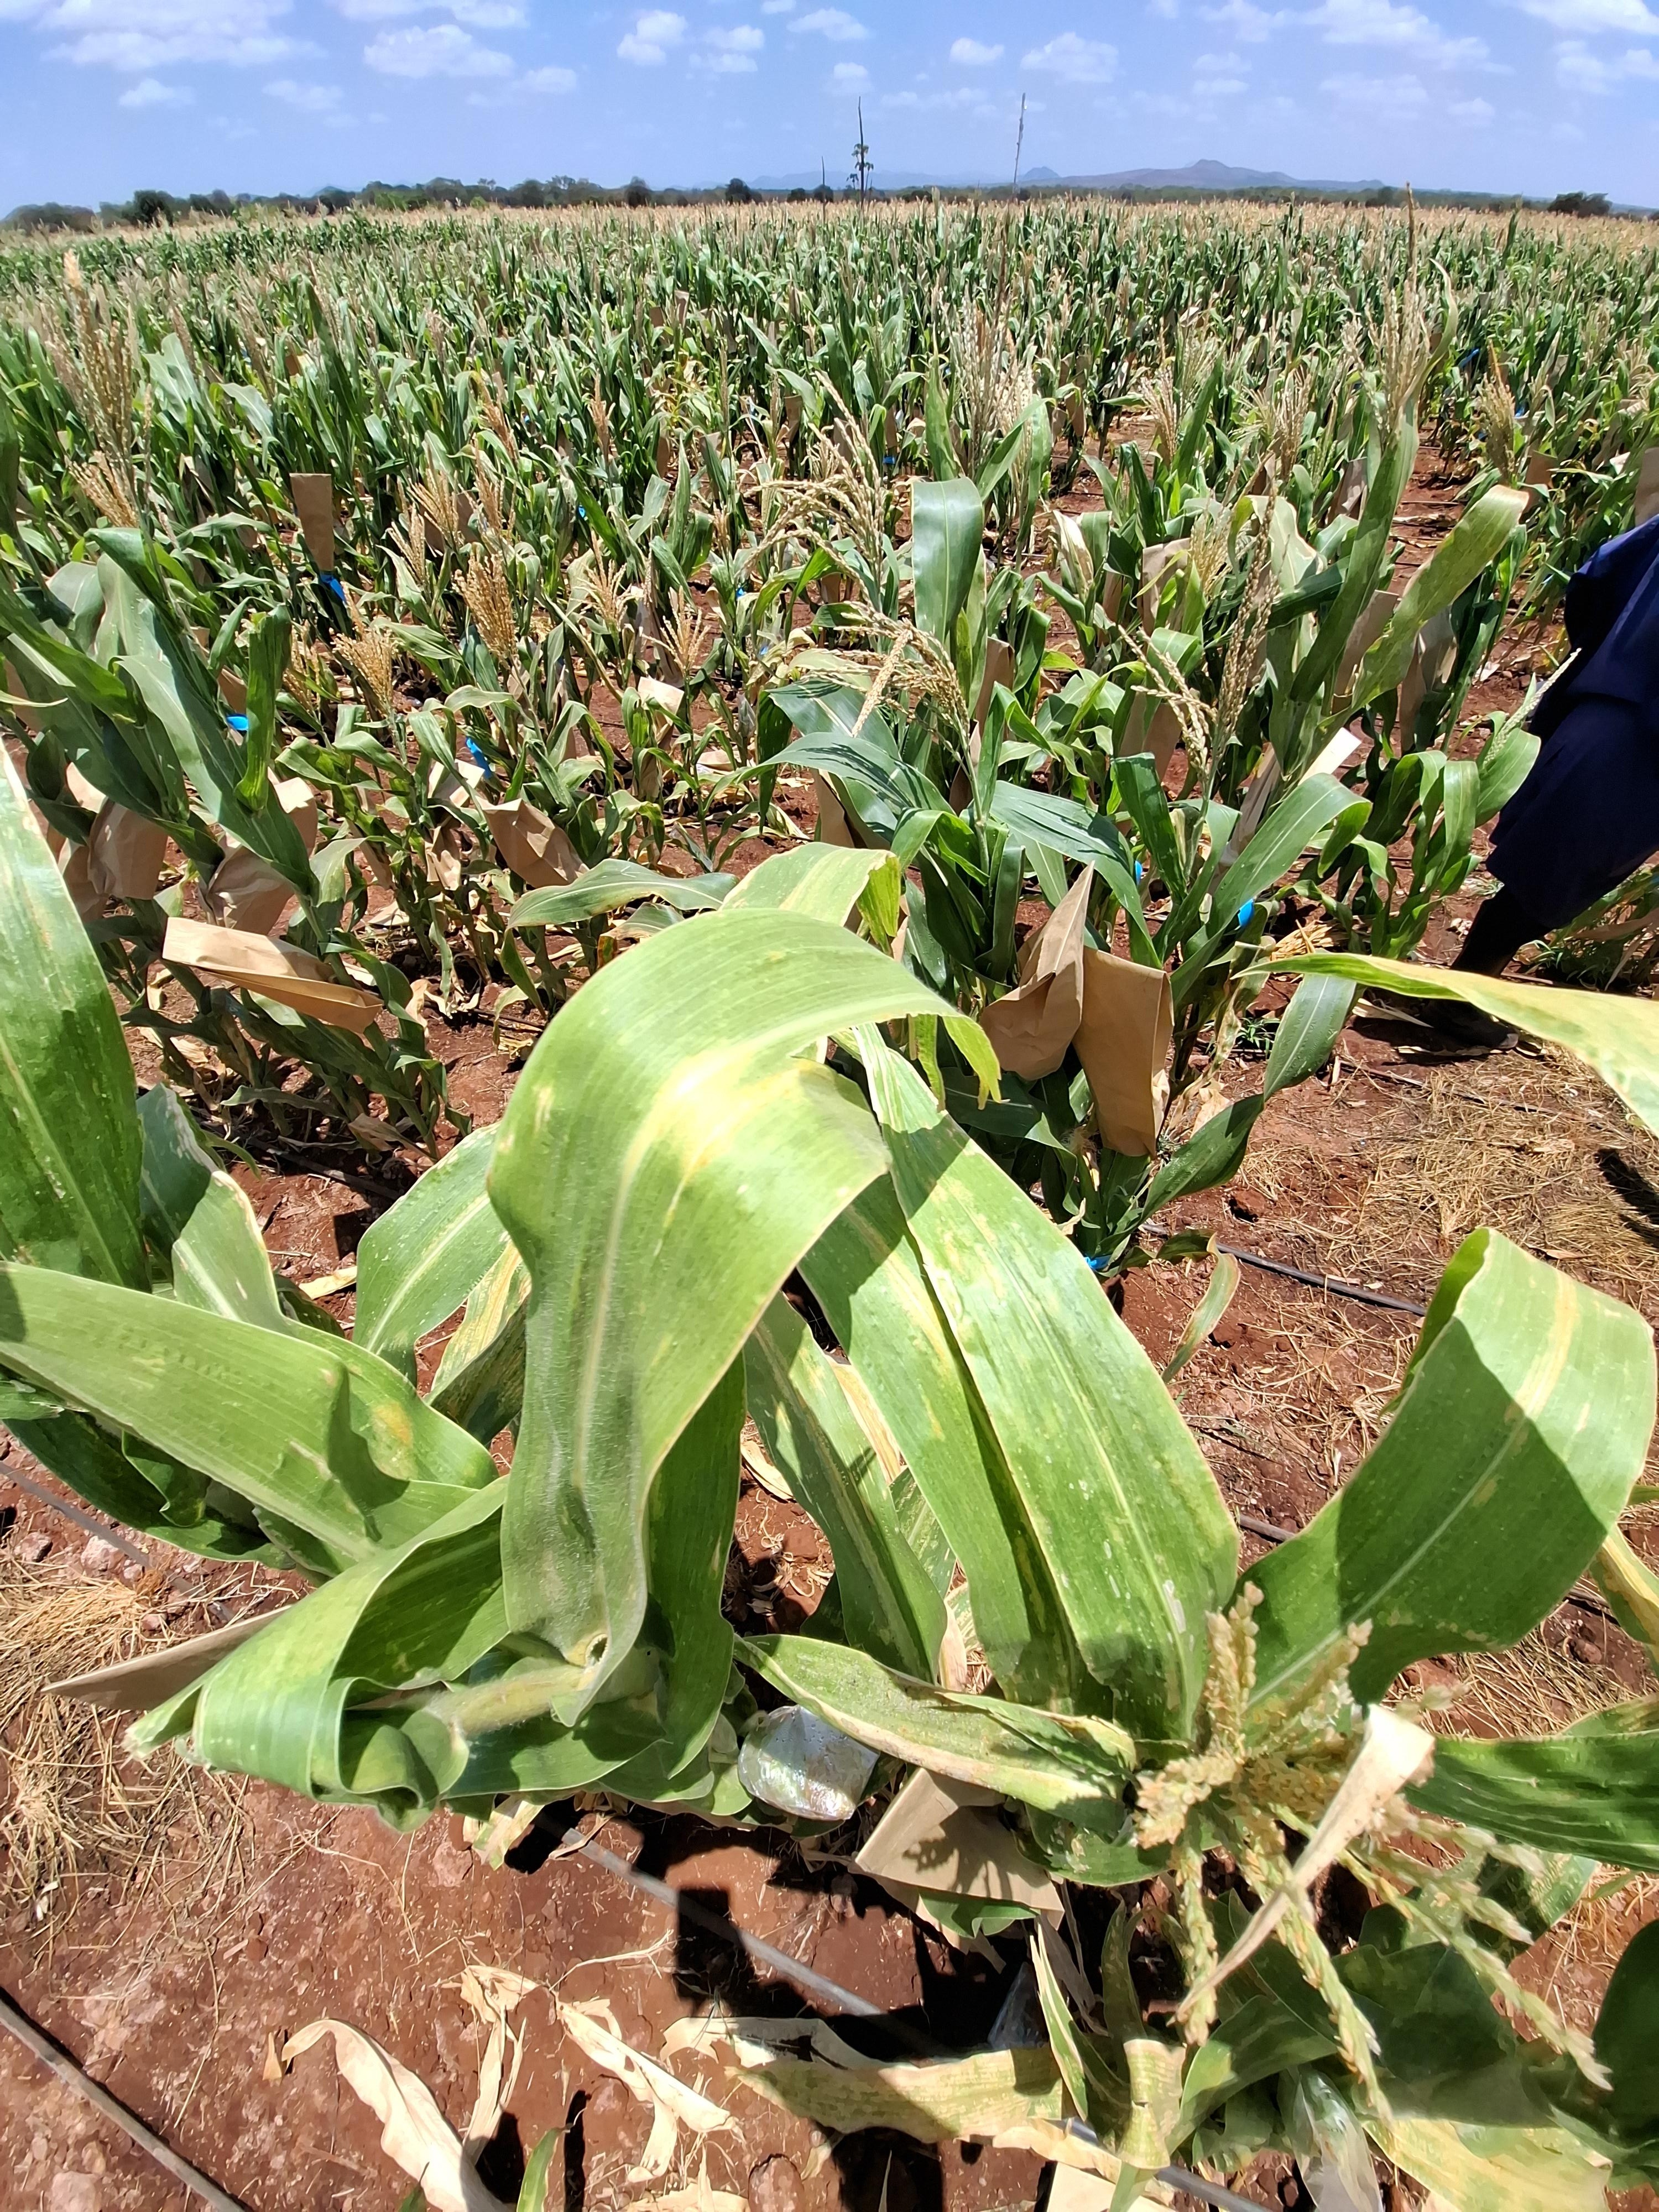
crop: maize
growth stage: flowering
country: Kenya
